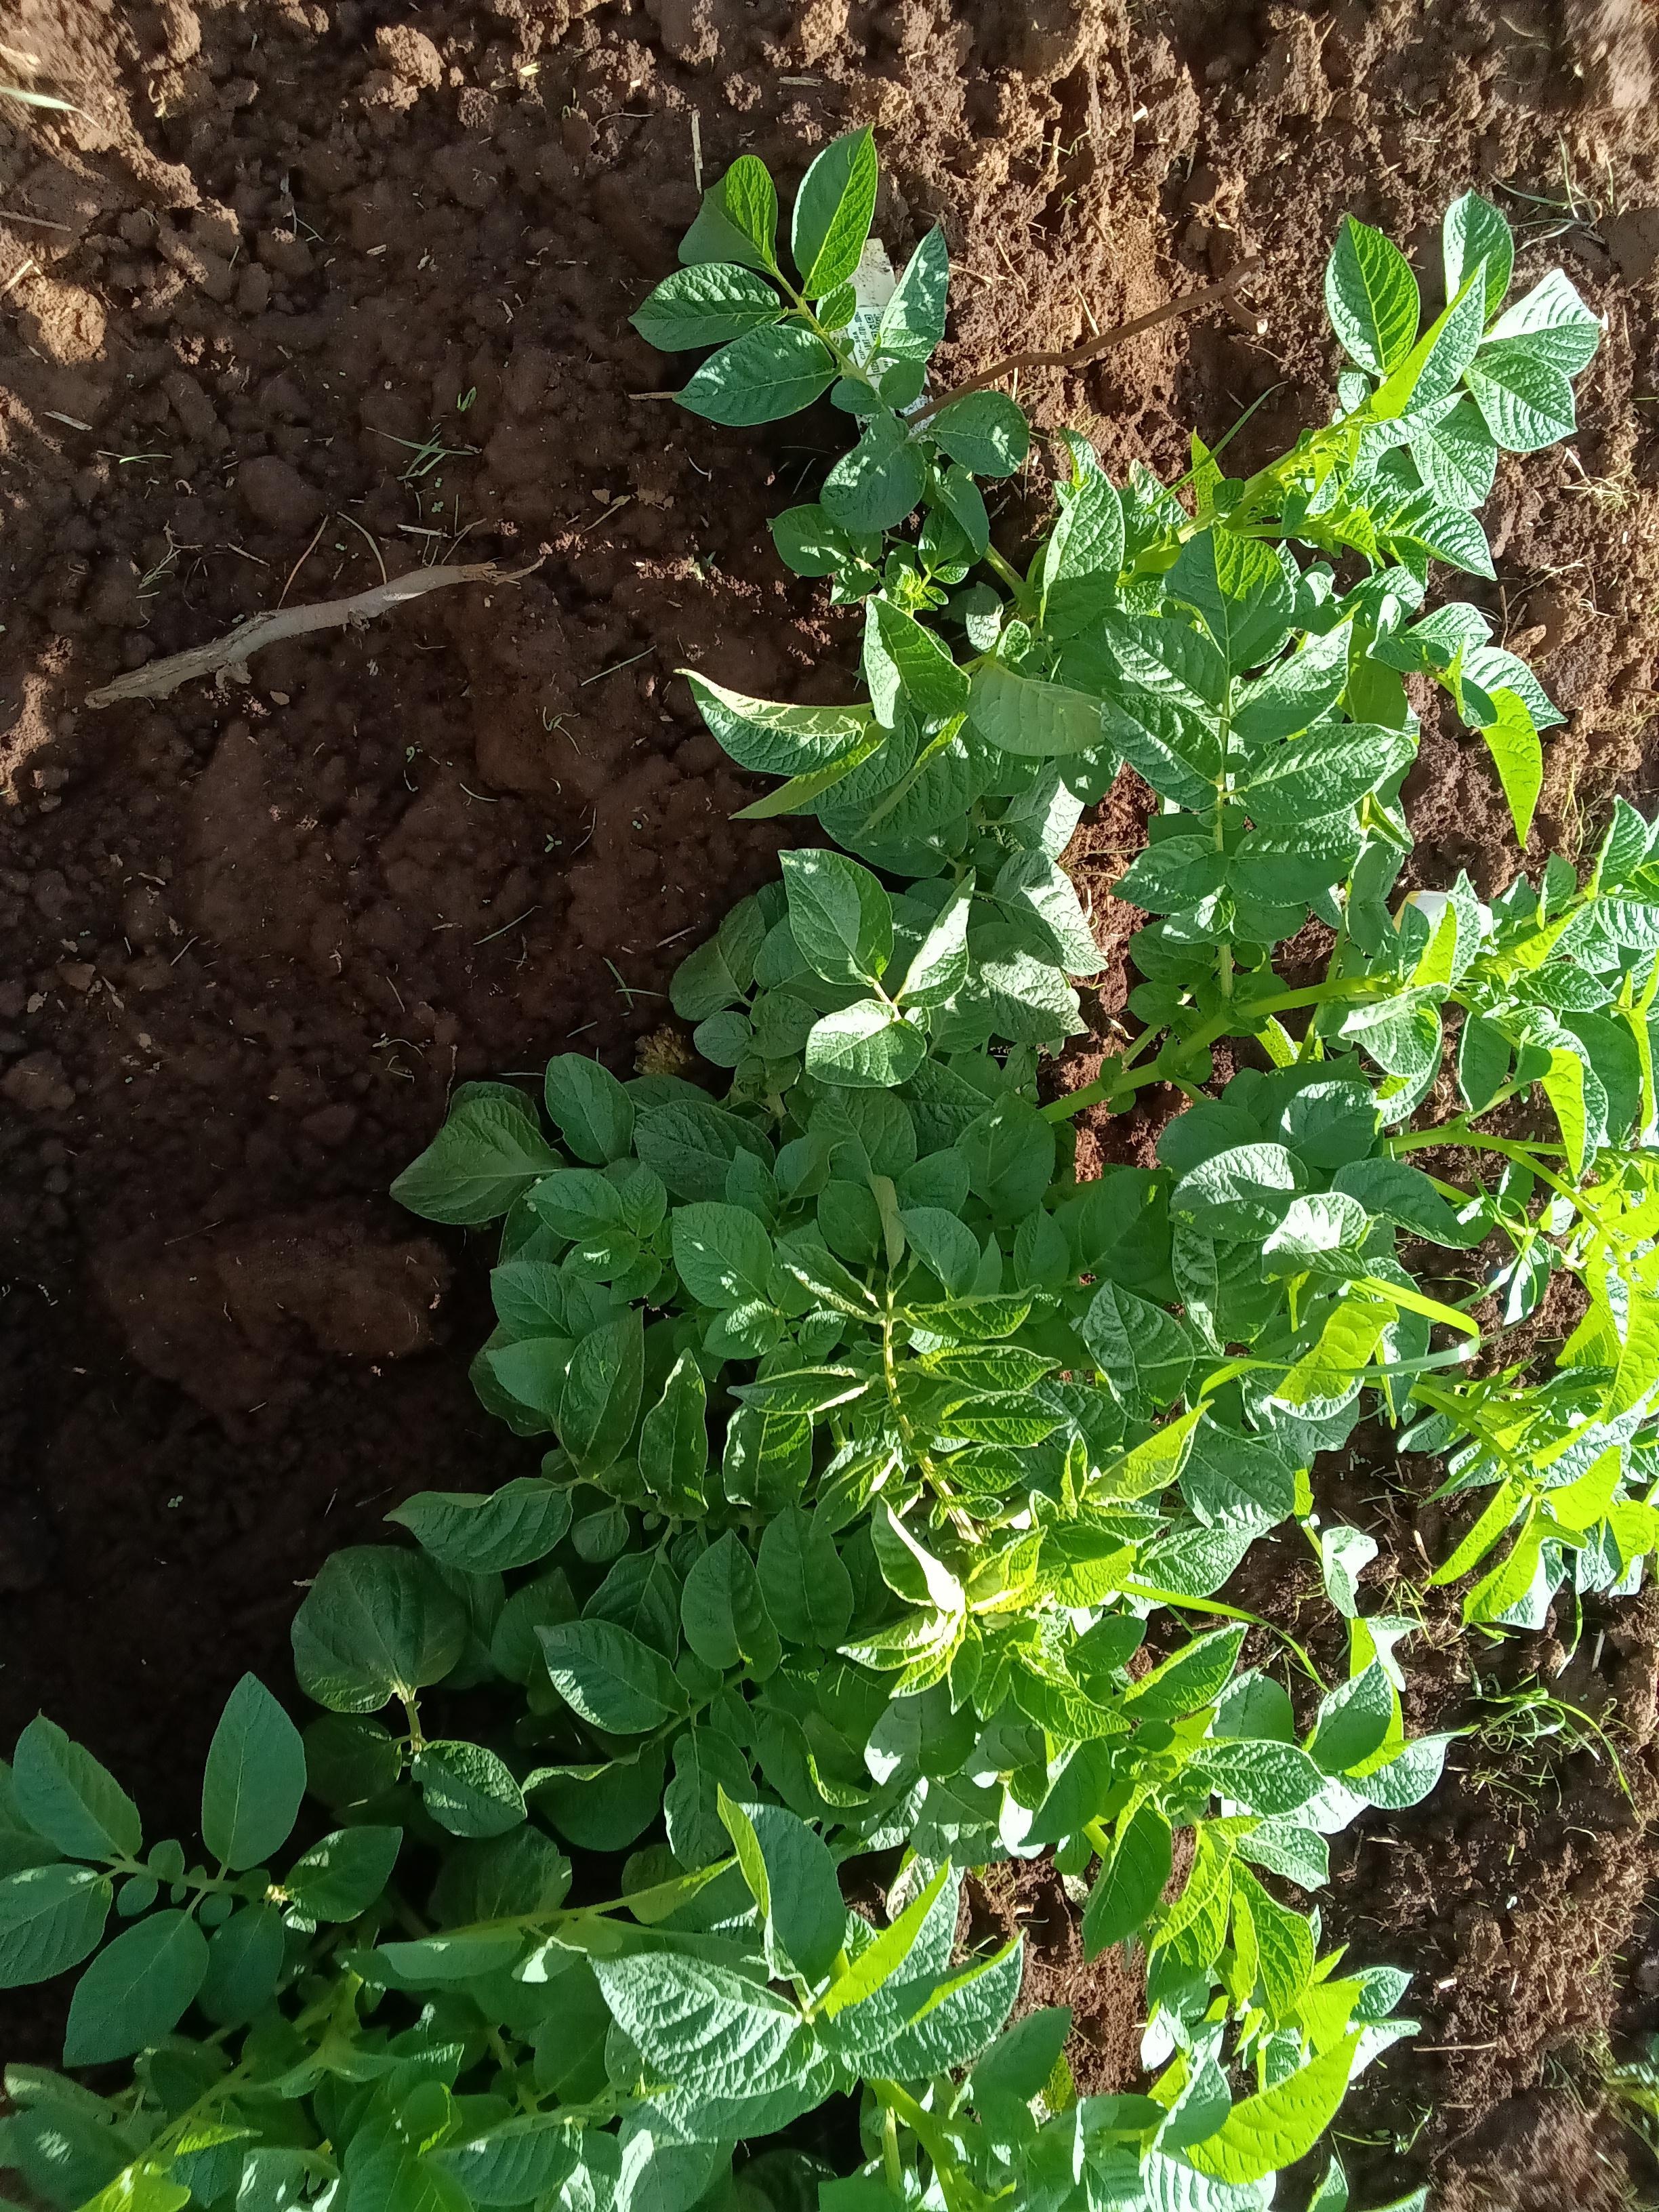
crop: potato
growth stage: vegetative
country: Kenya
